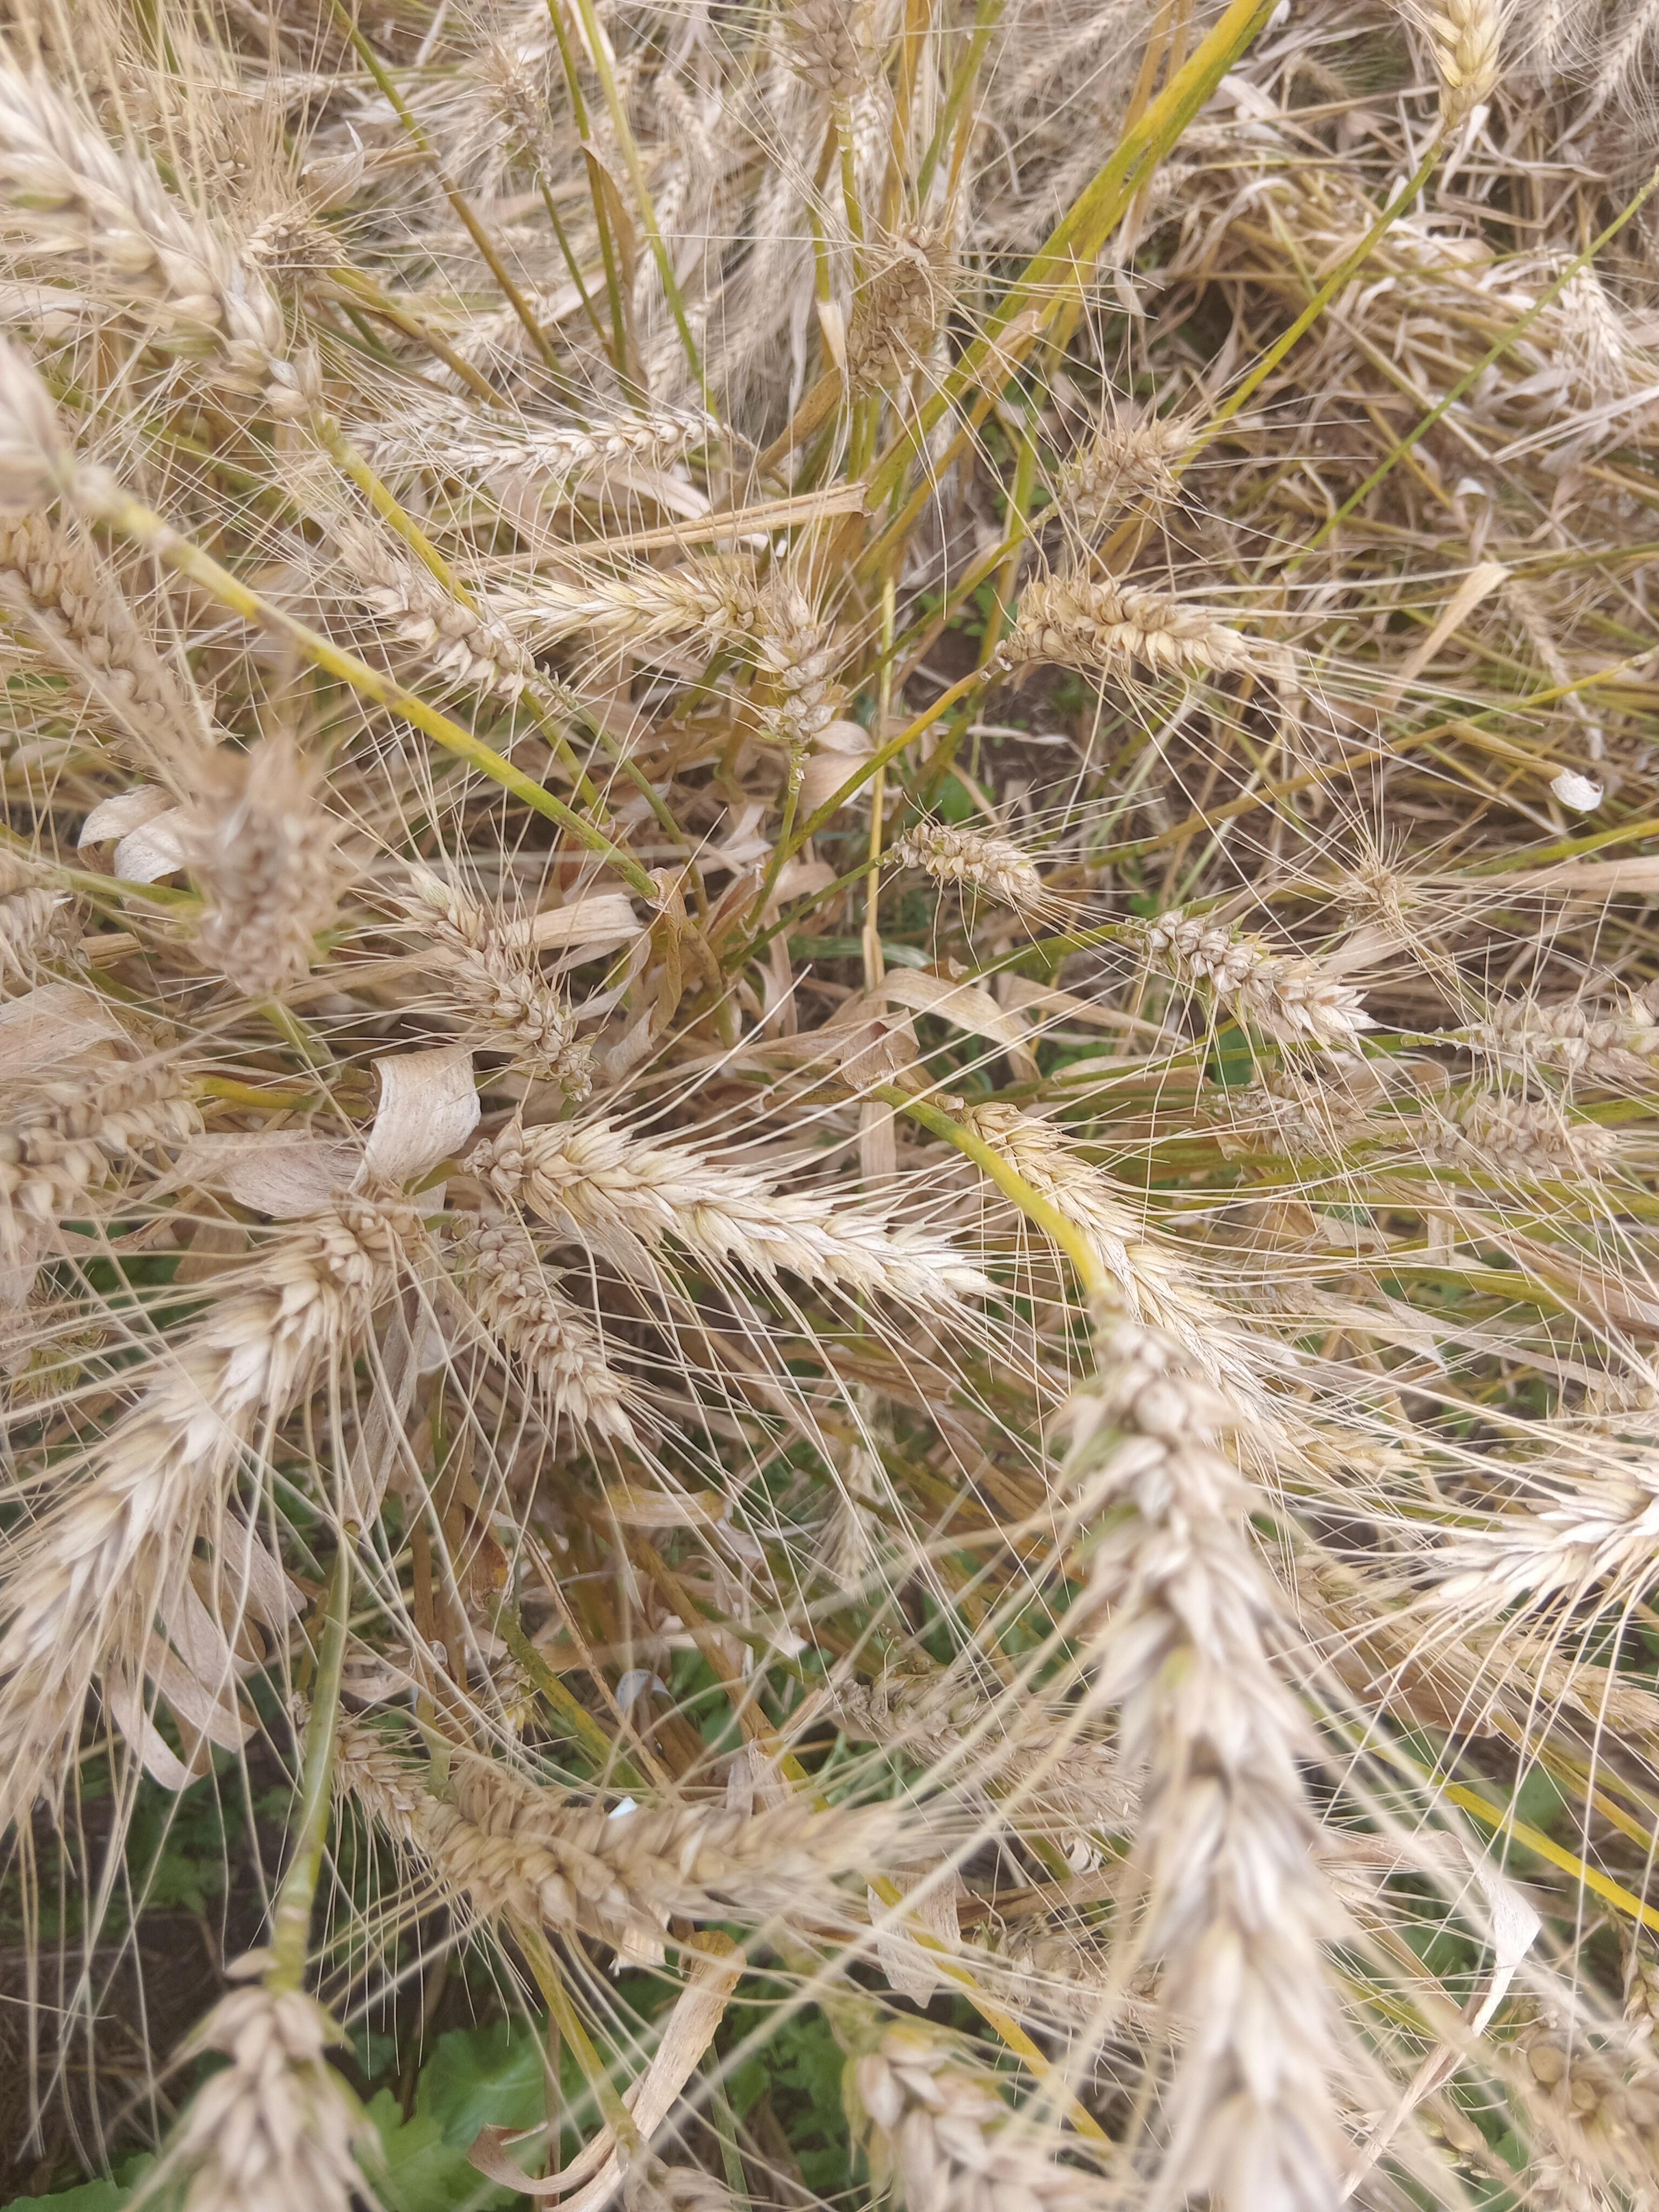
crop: wheat
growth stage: maturity
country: Kenya
